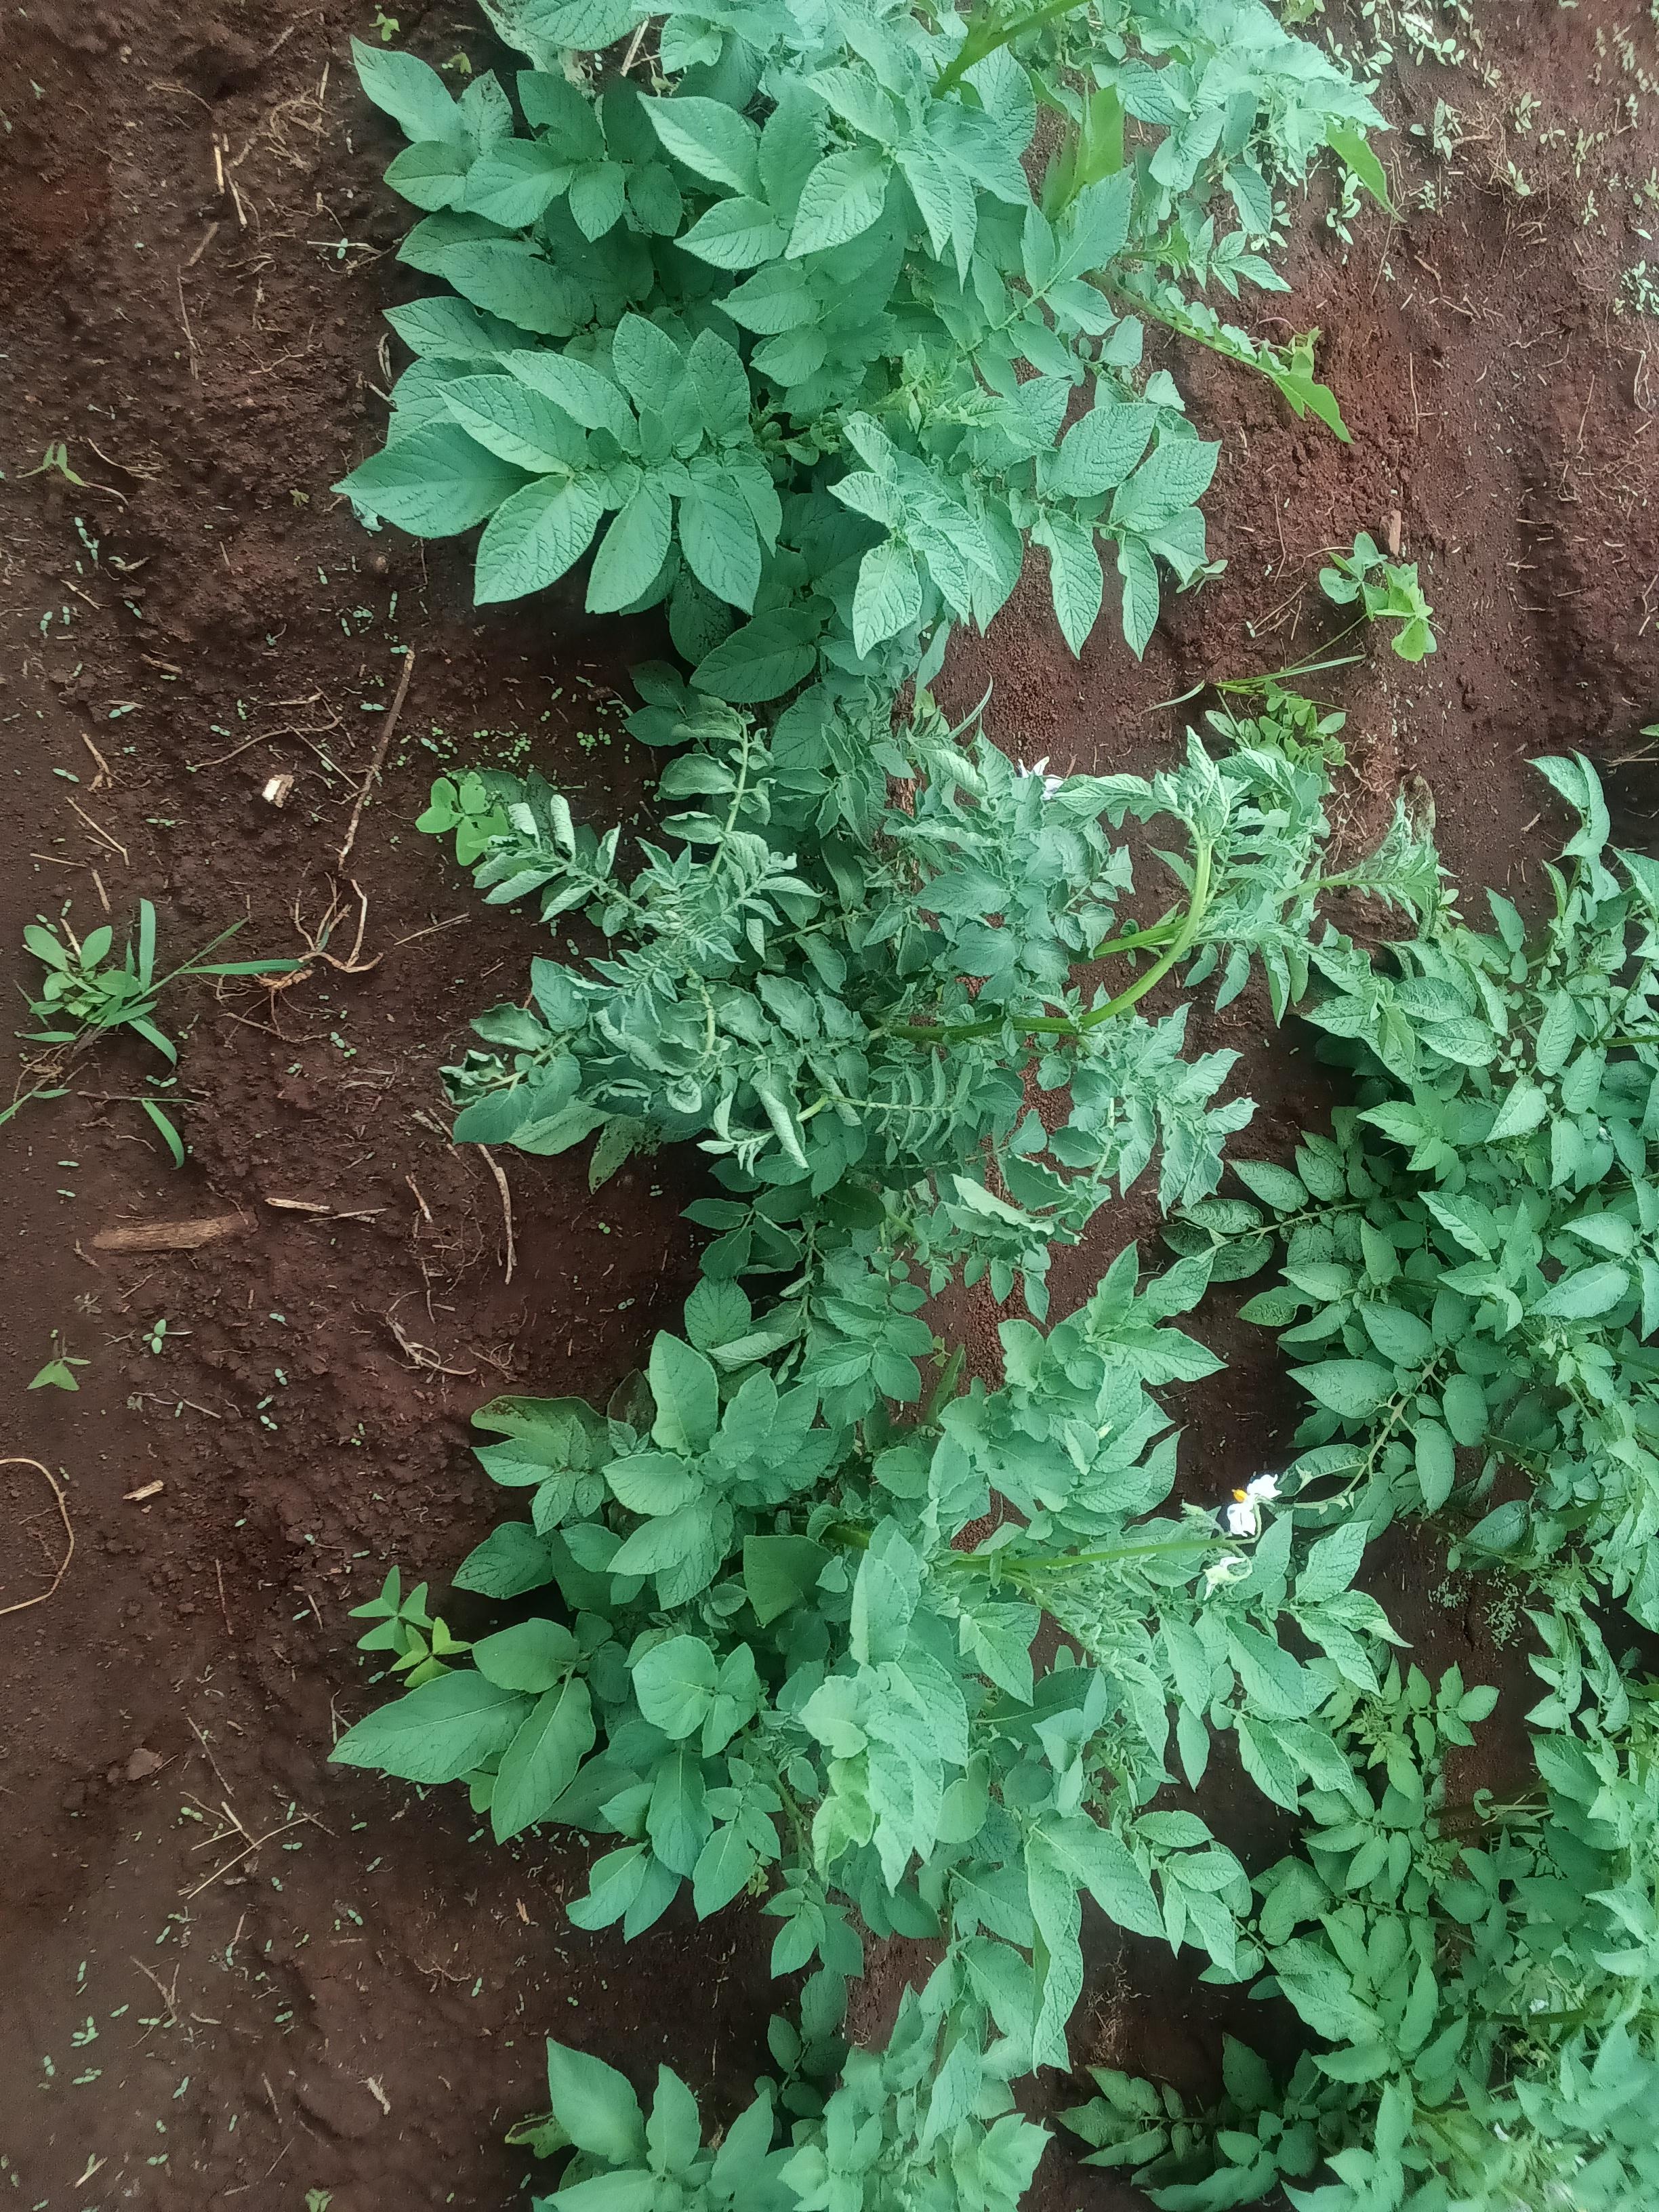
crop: potato
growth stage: flowering
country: Kenya
